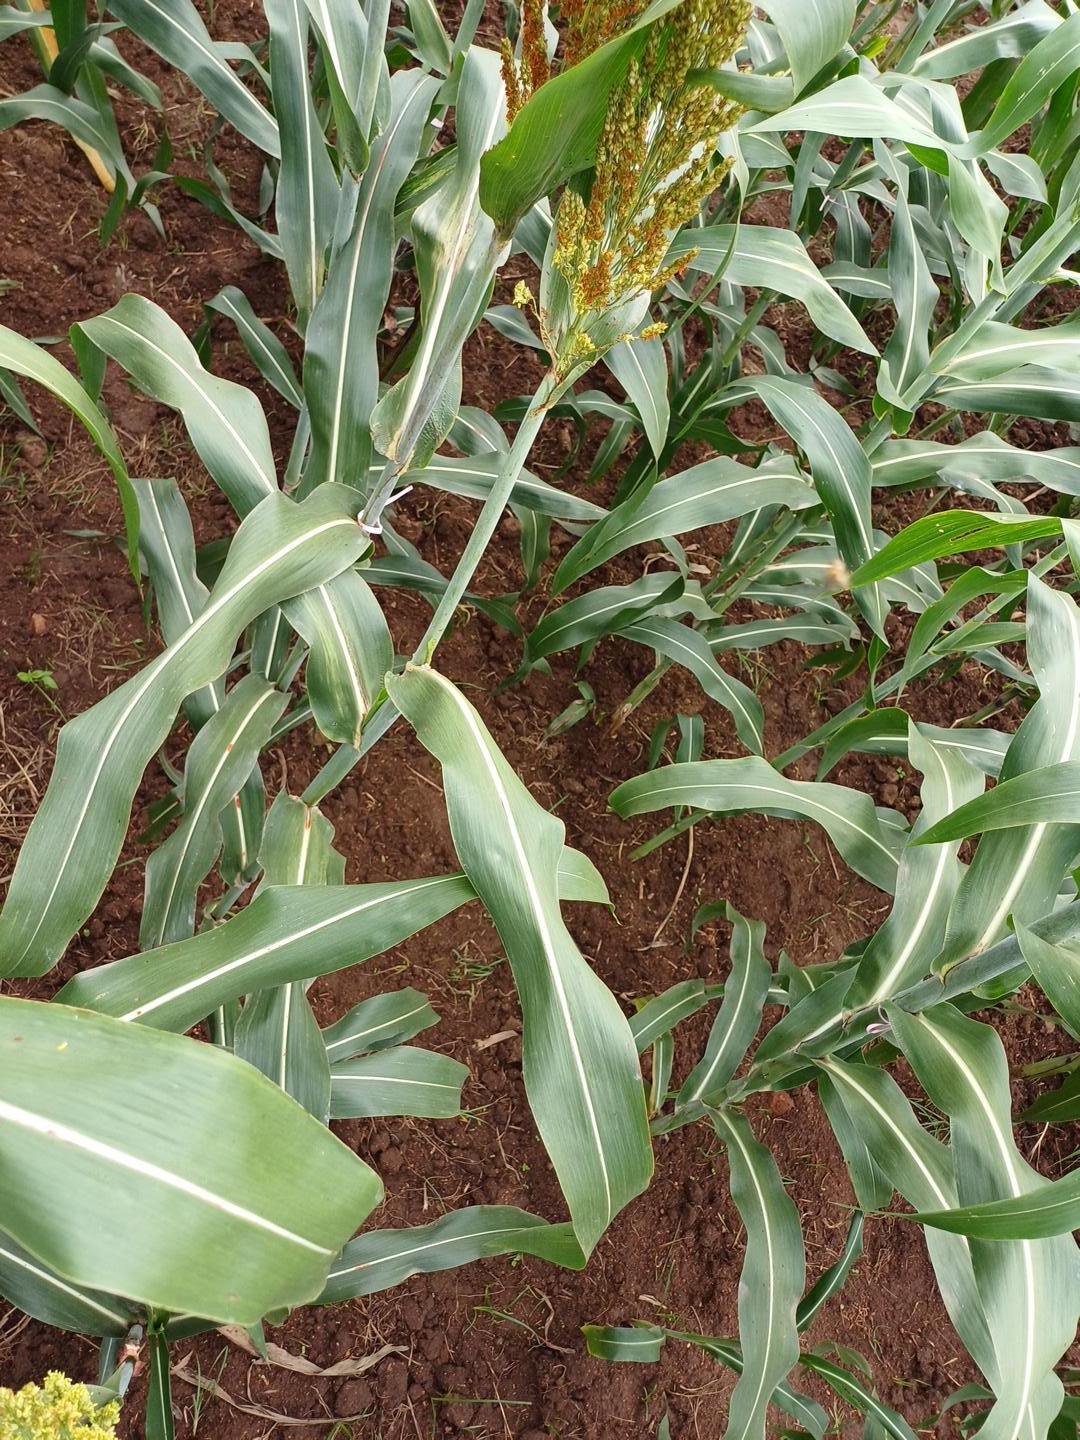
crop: sorghum
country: Kenya
